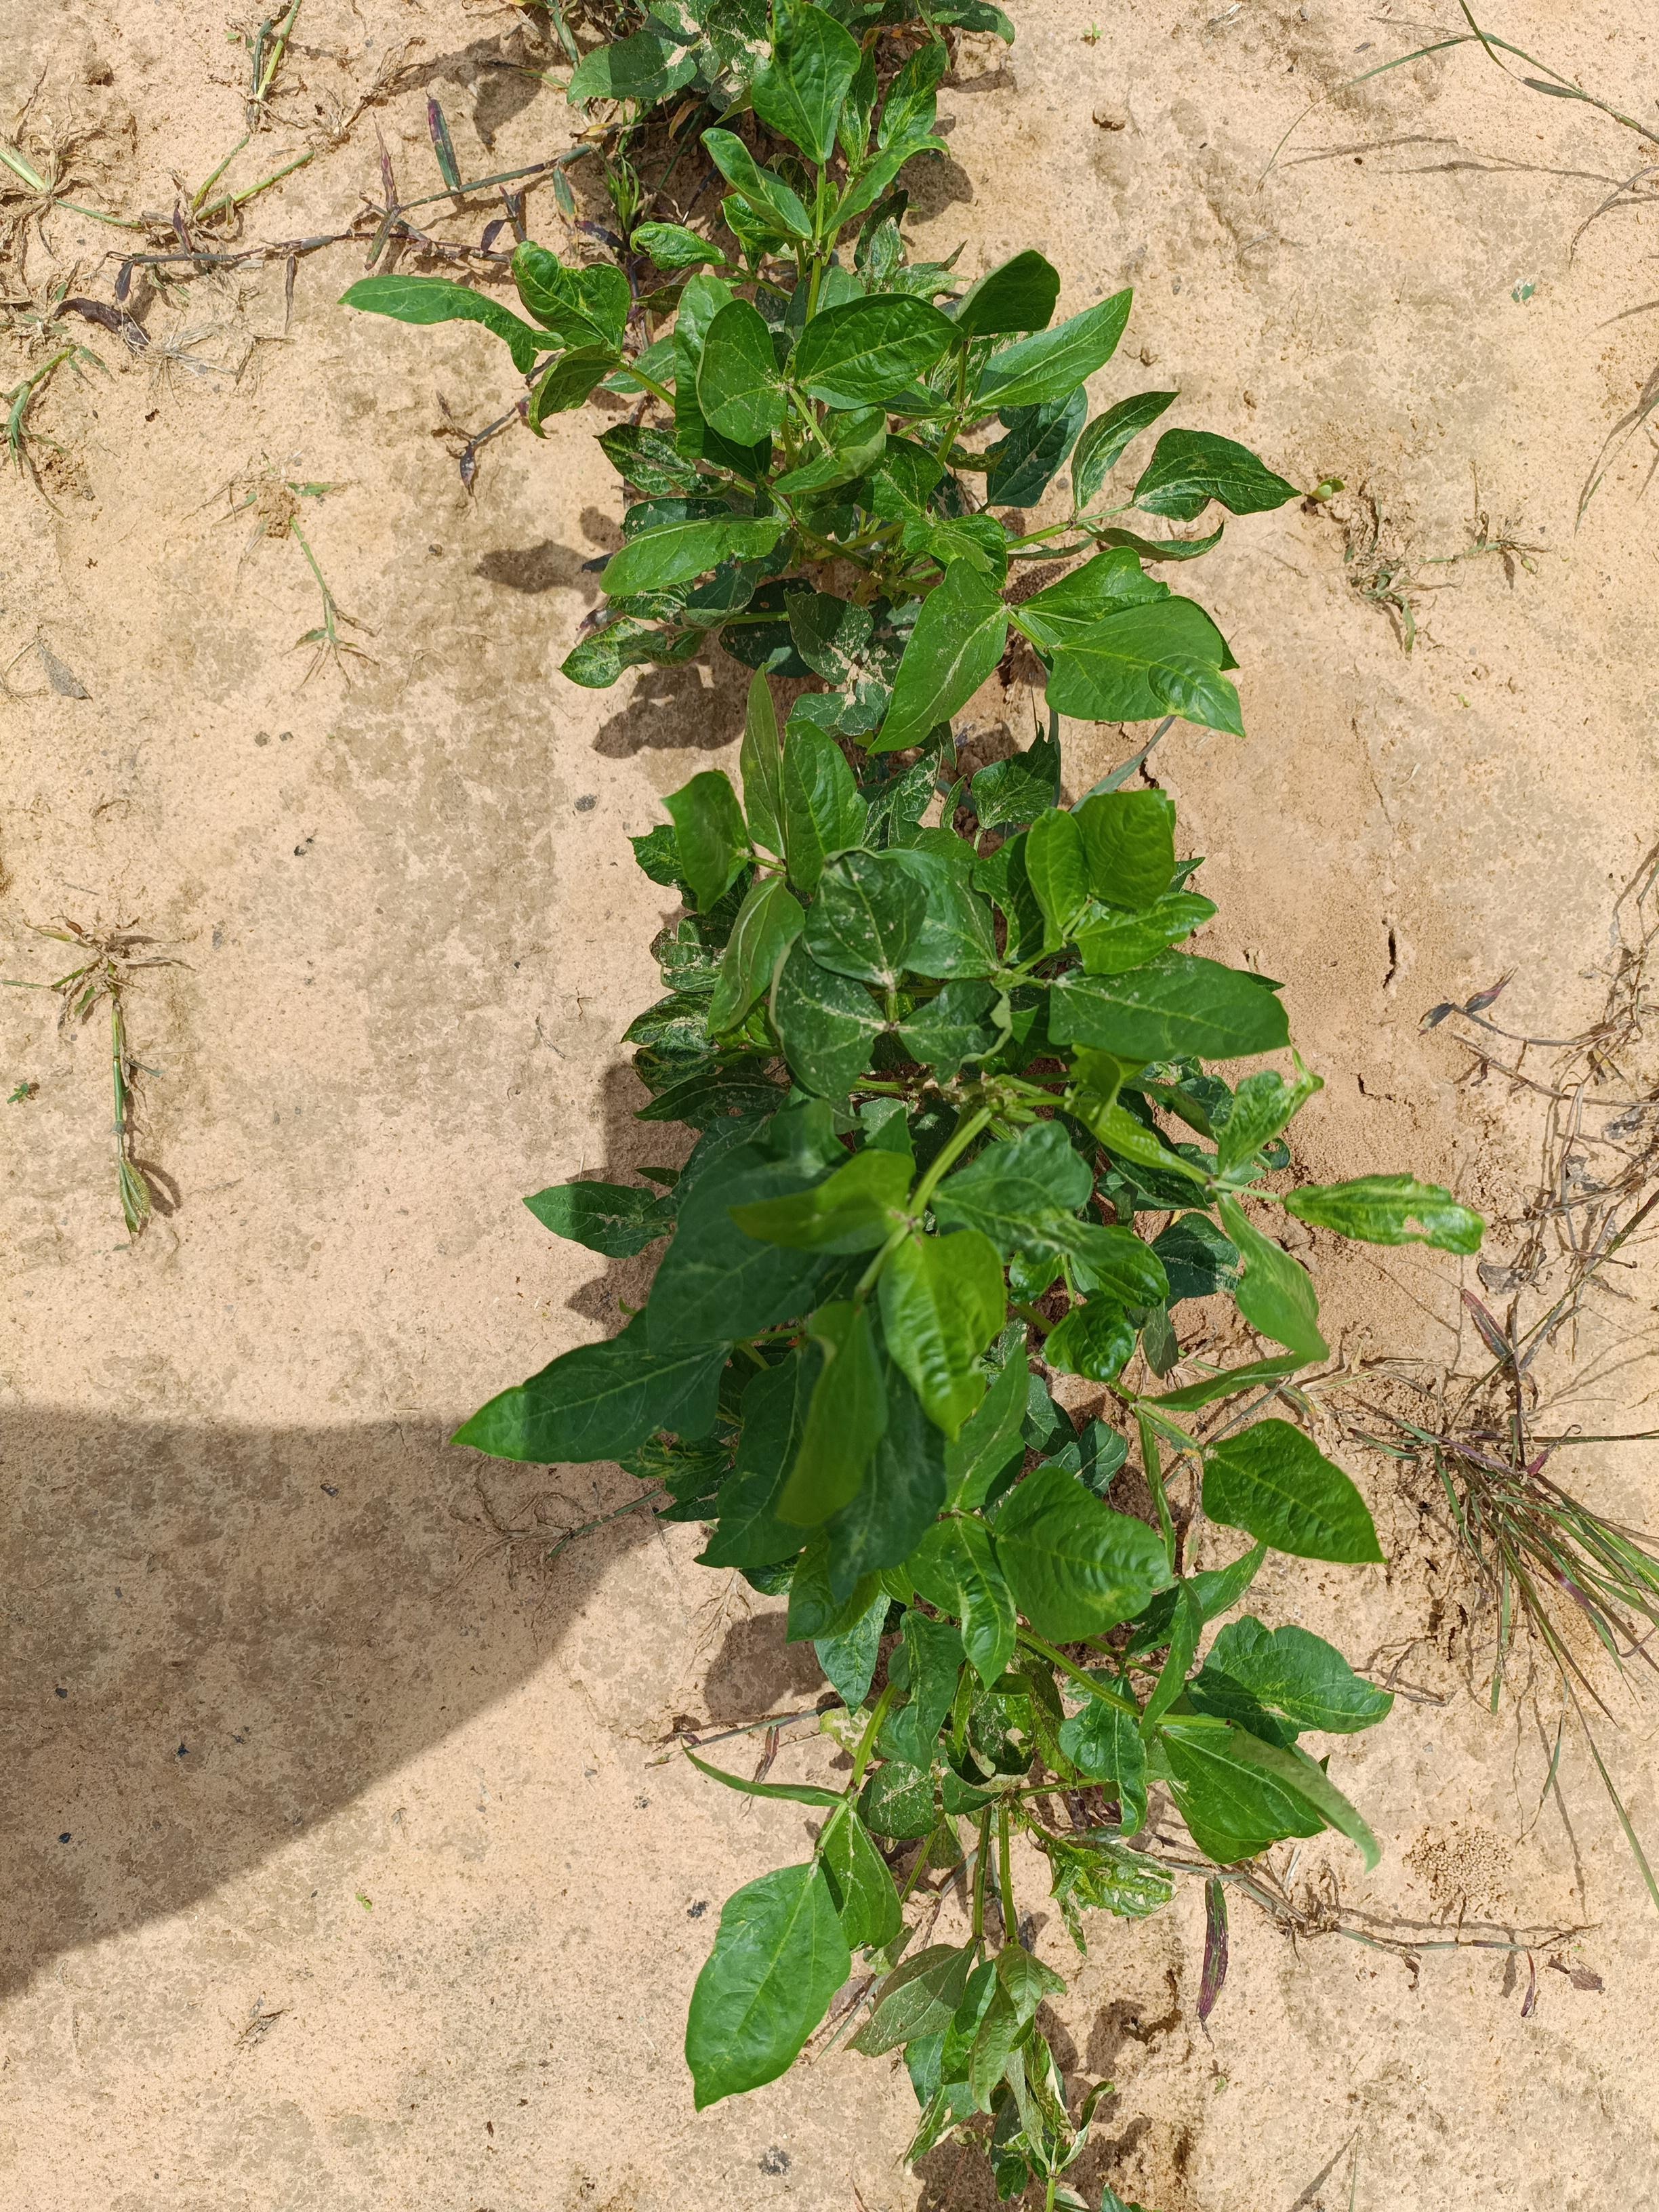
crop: cowpea
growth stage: emergence
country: Nigeria
